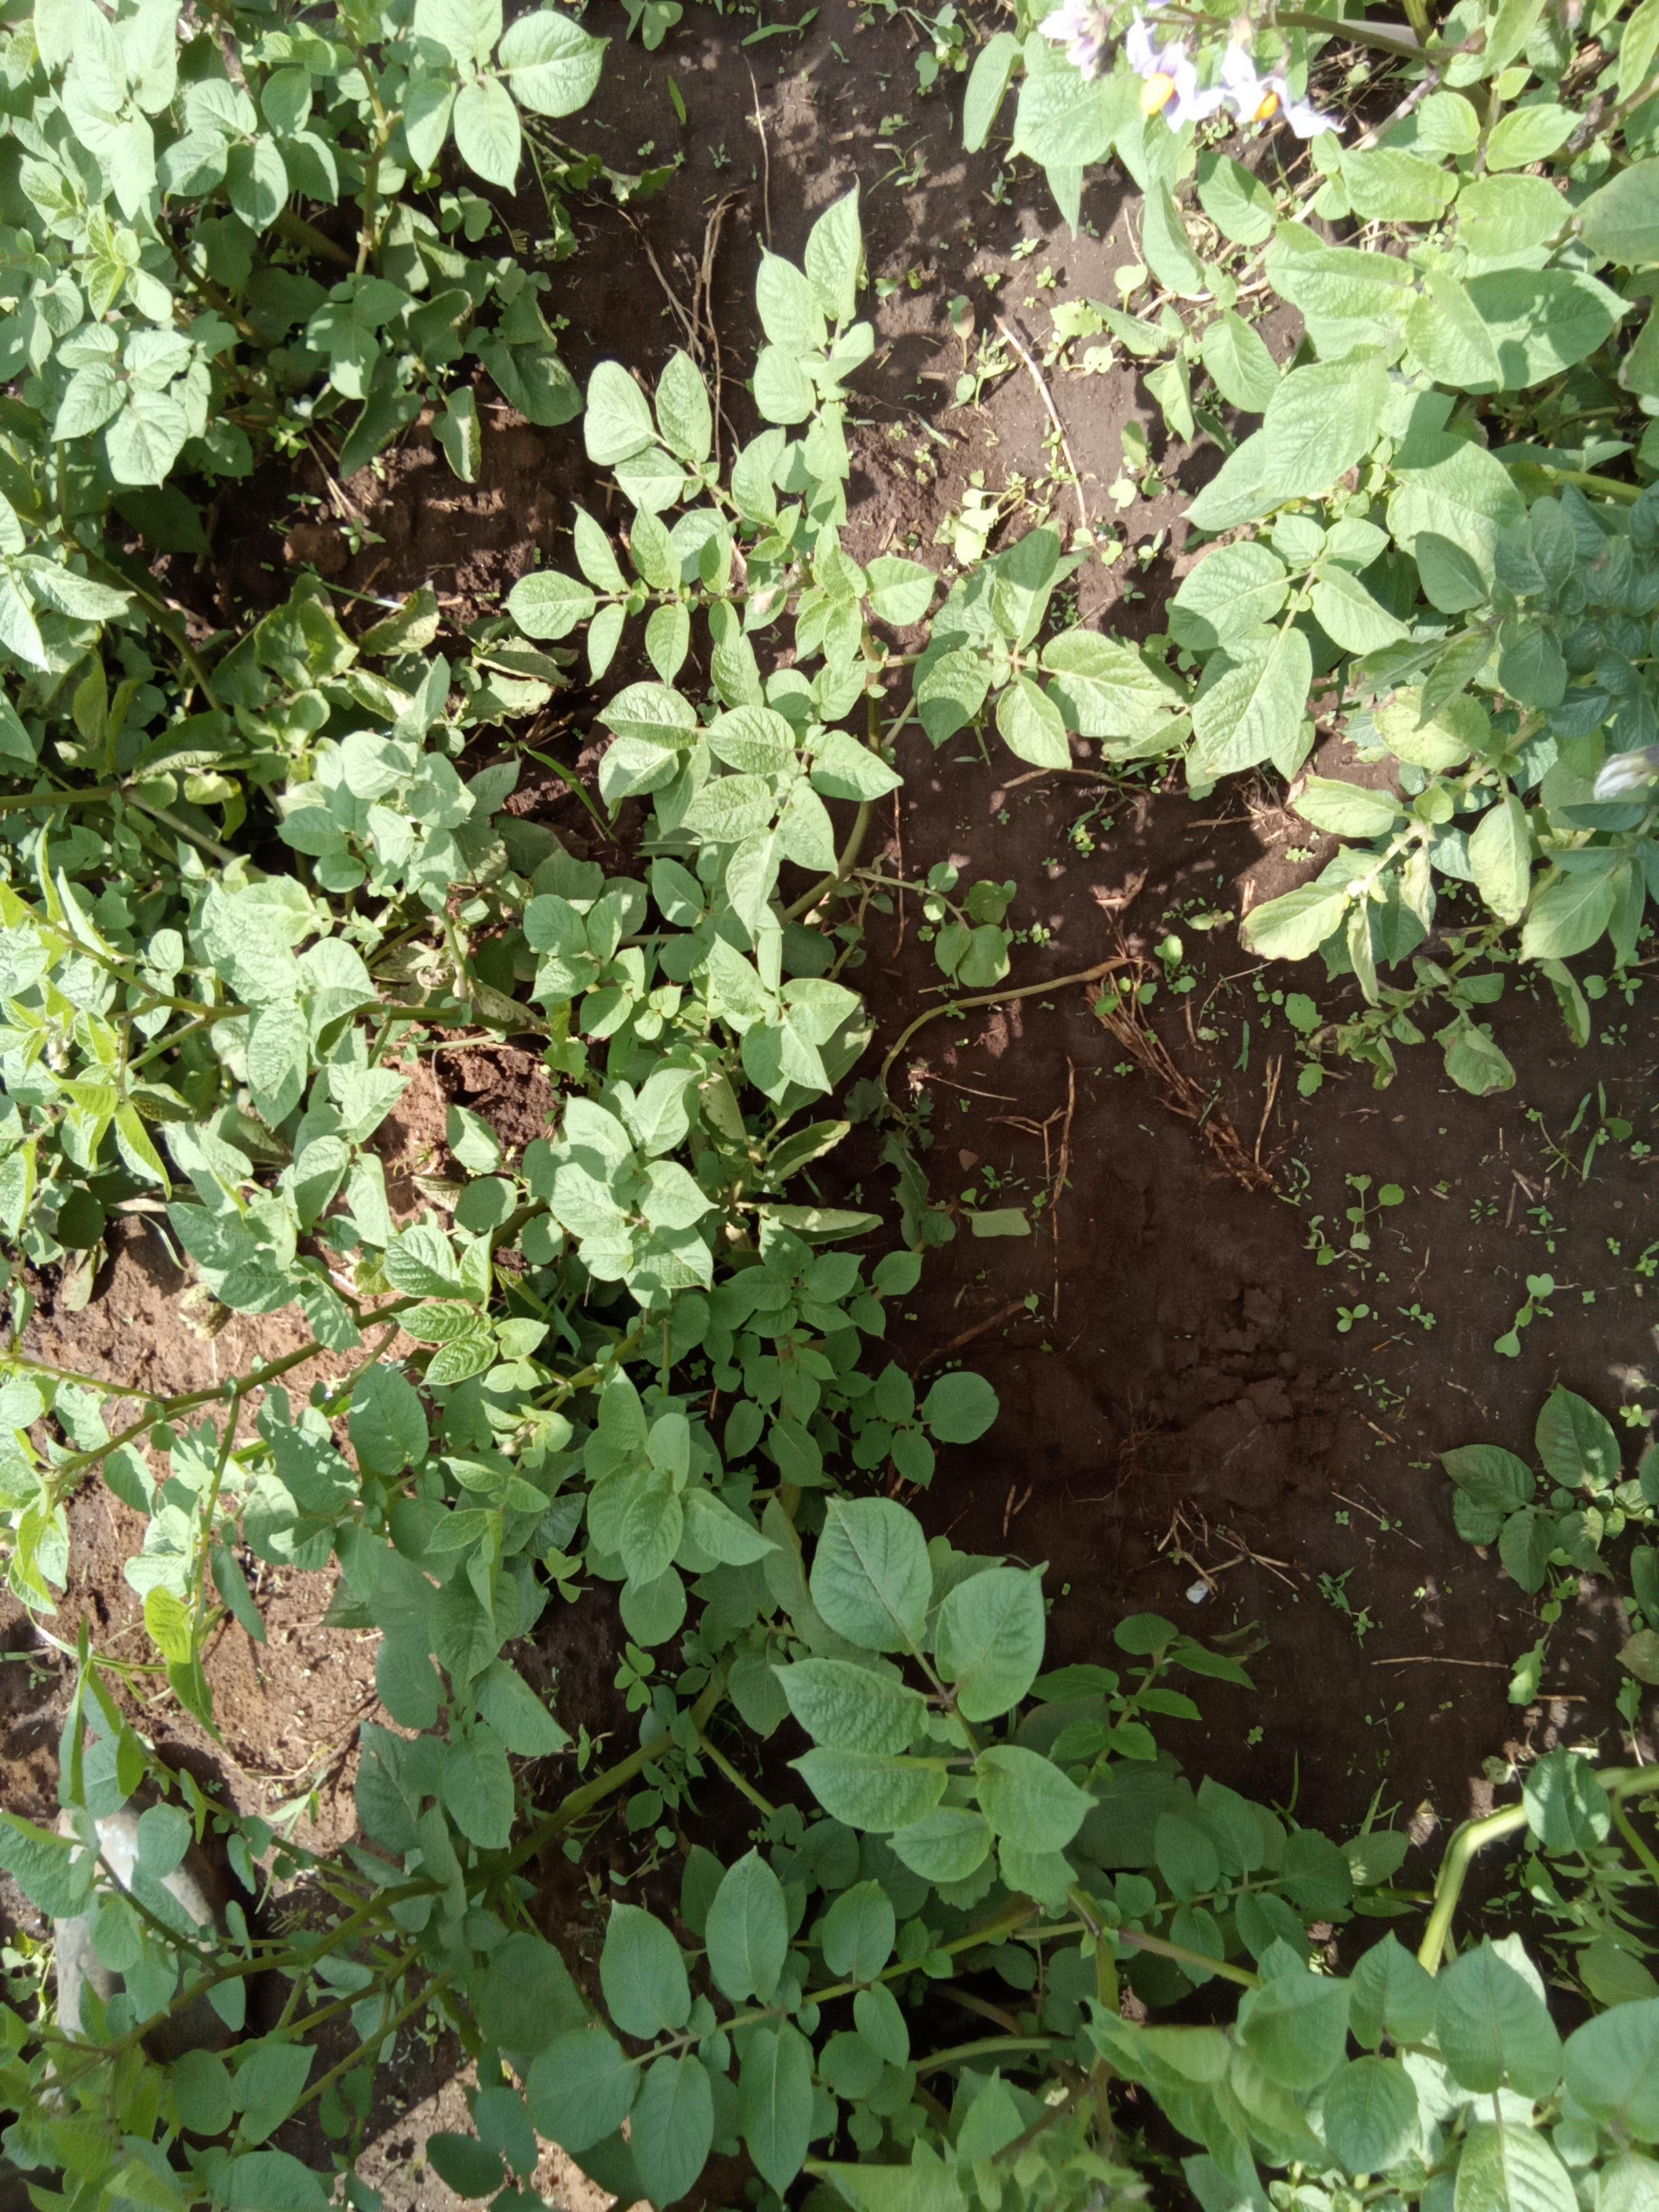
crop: potato
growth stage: flowering
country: Kenya
